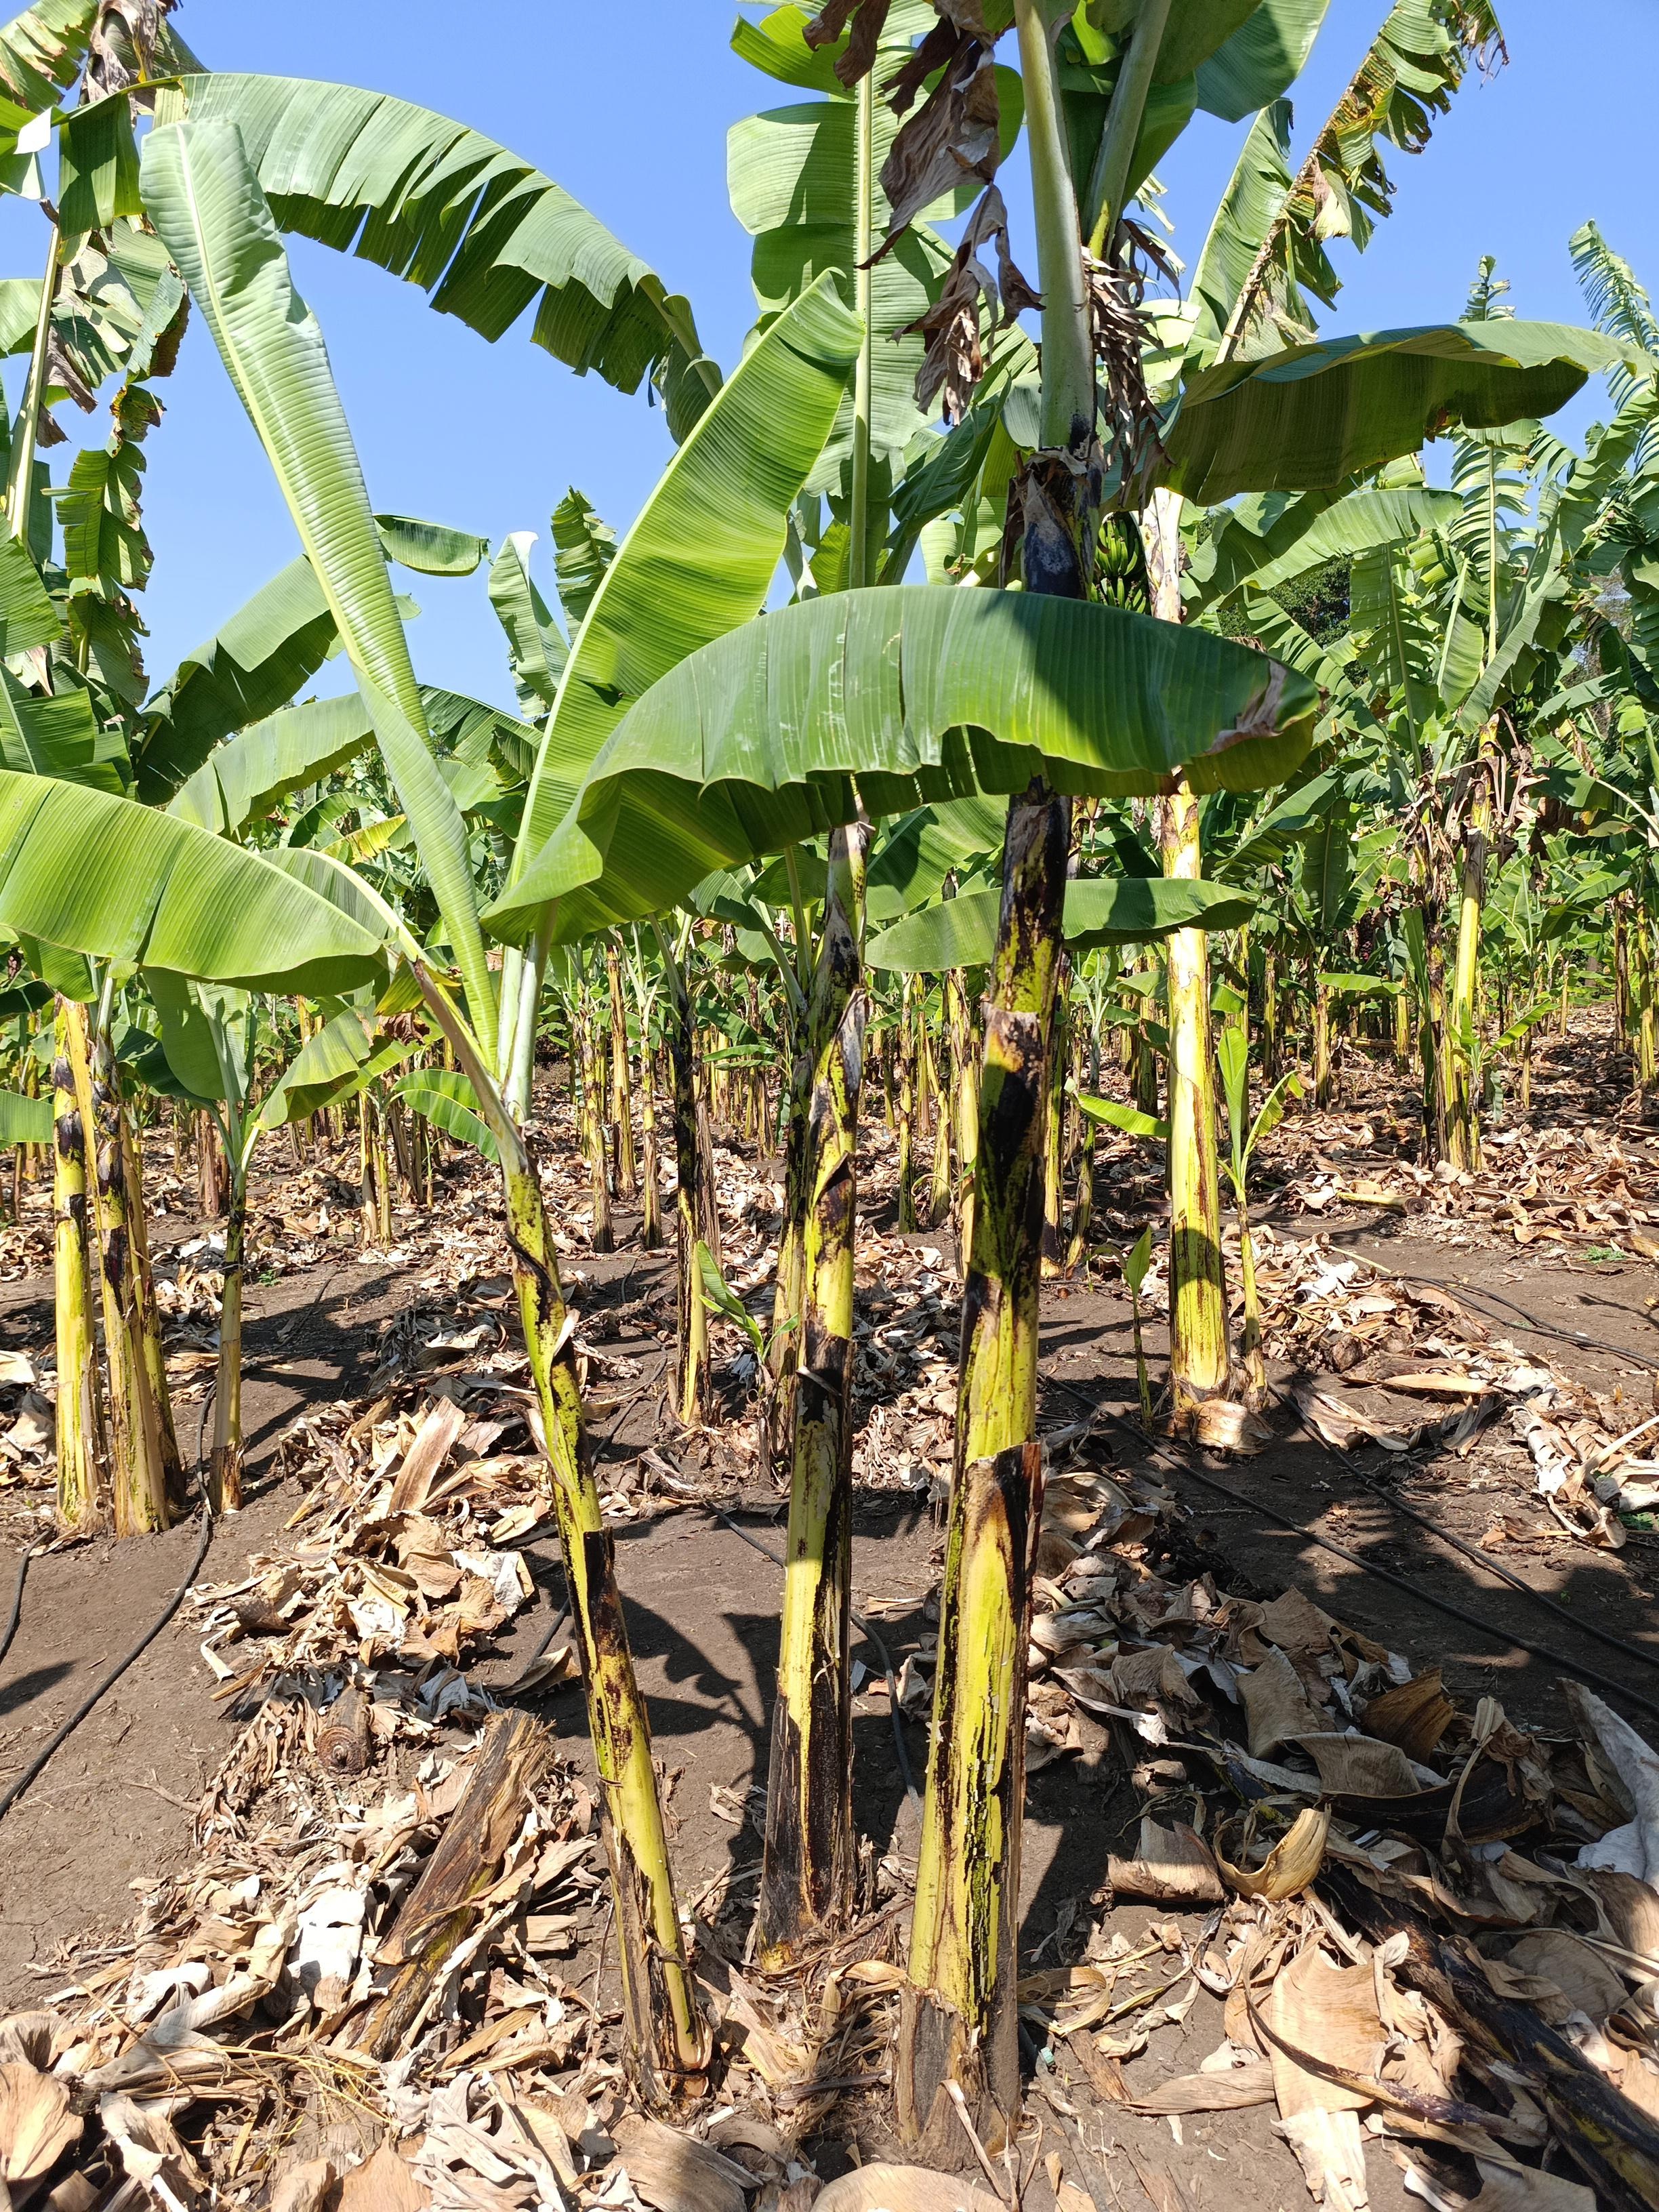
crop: banana
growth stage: vegetative
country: Tanzania
